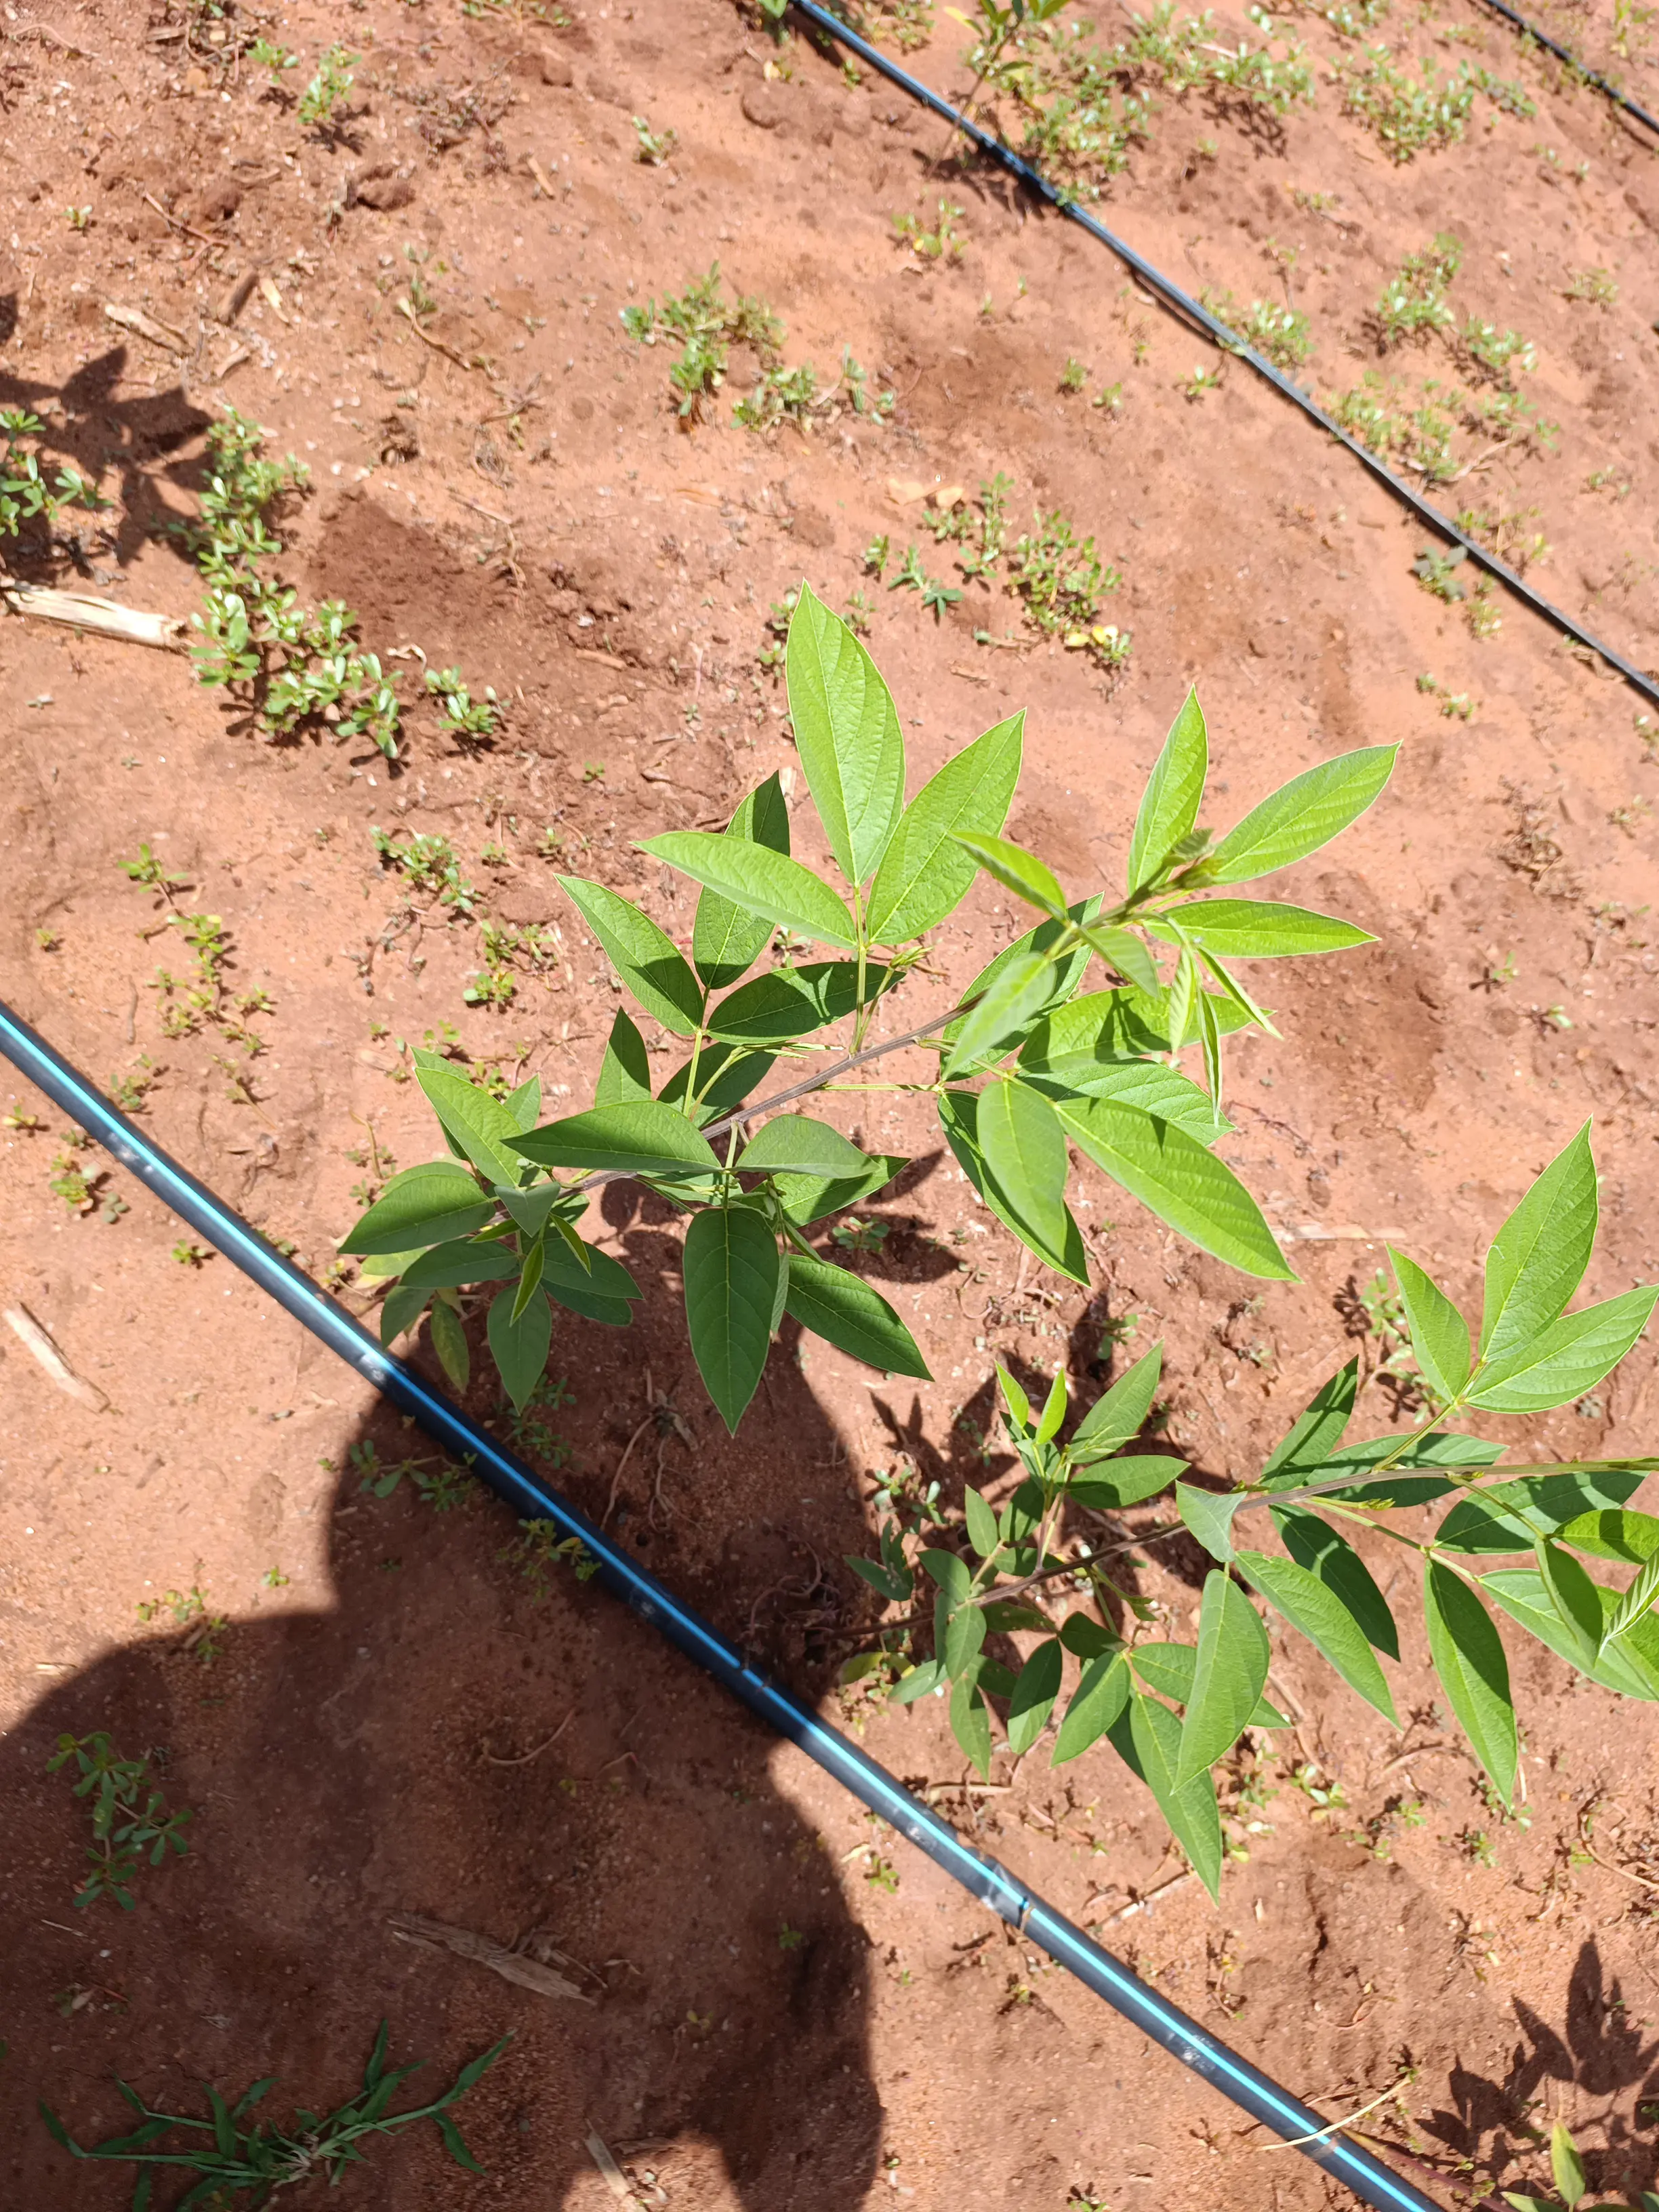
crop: pigeonpea
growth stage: vegetative
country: Kenya
